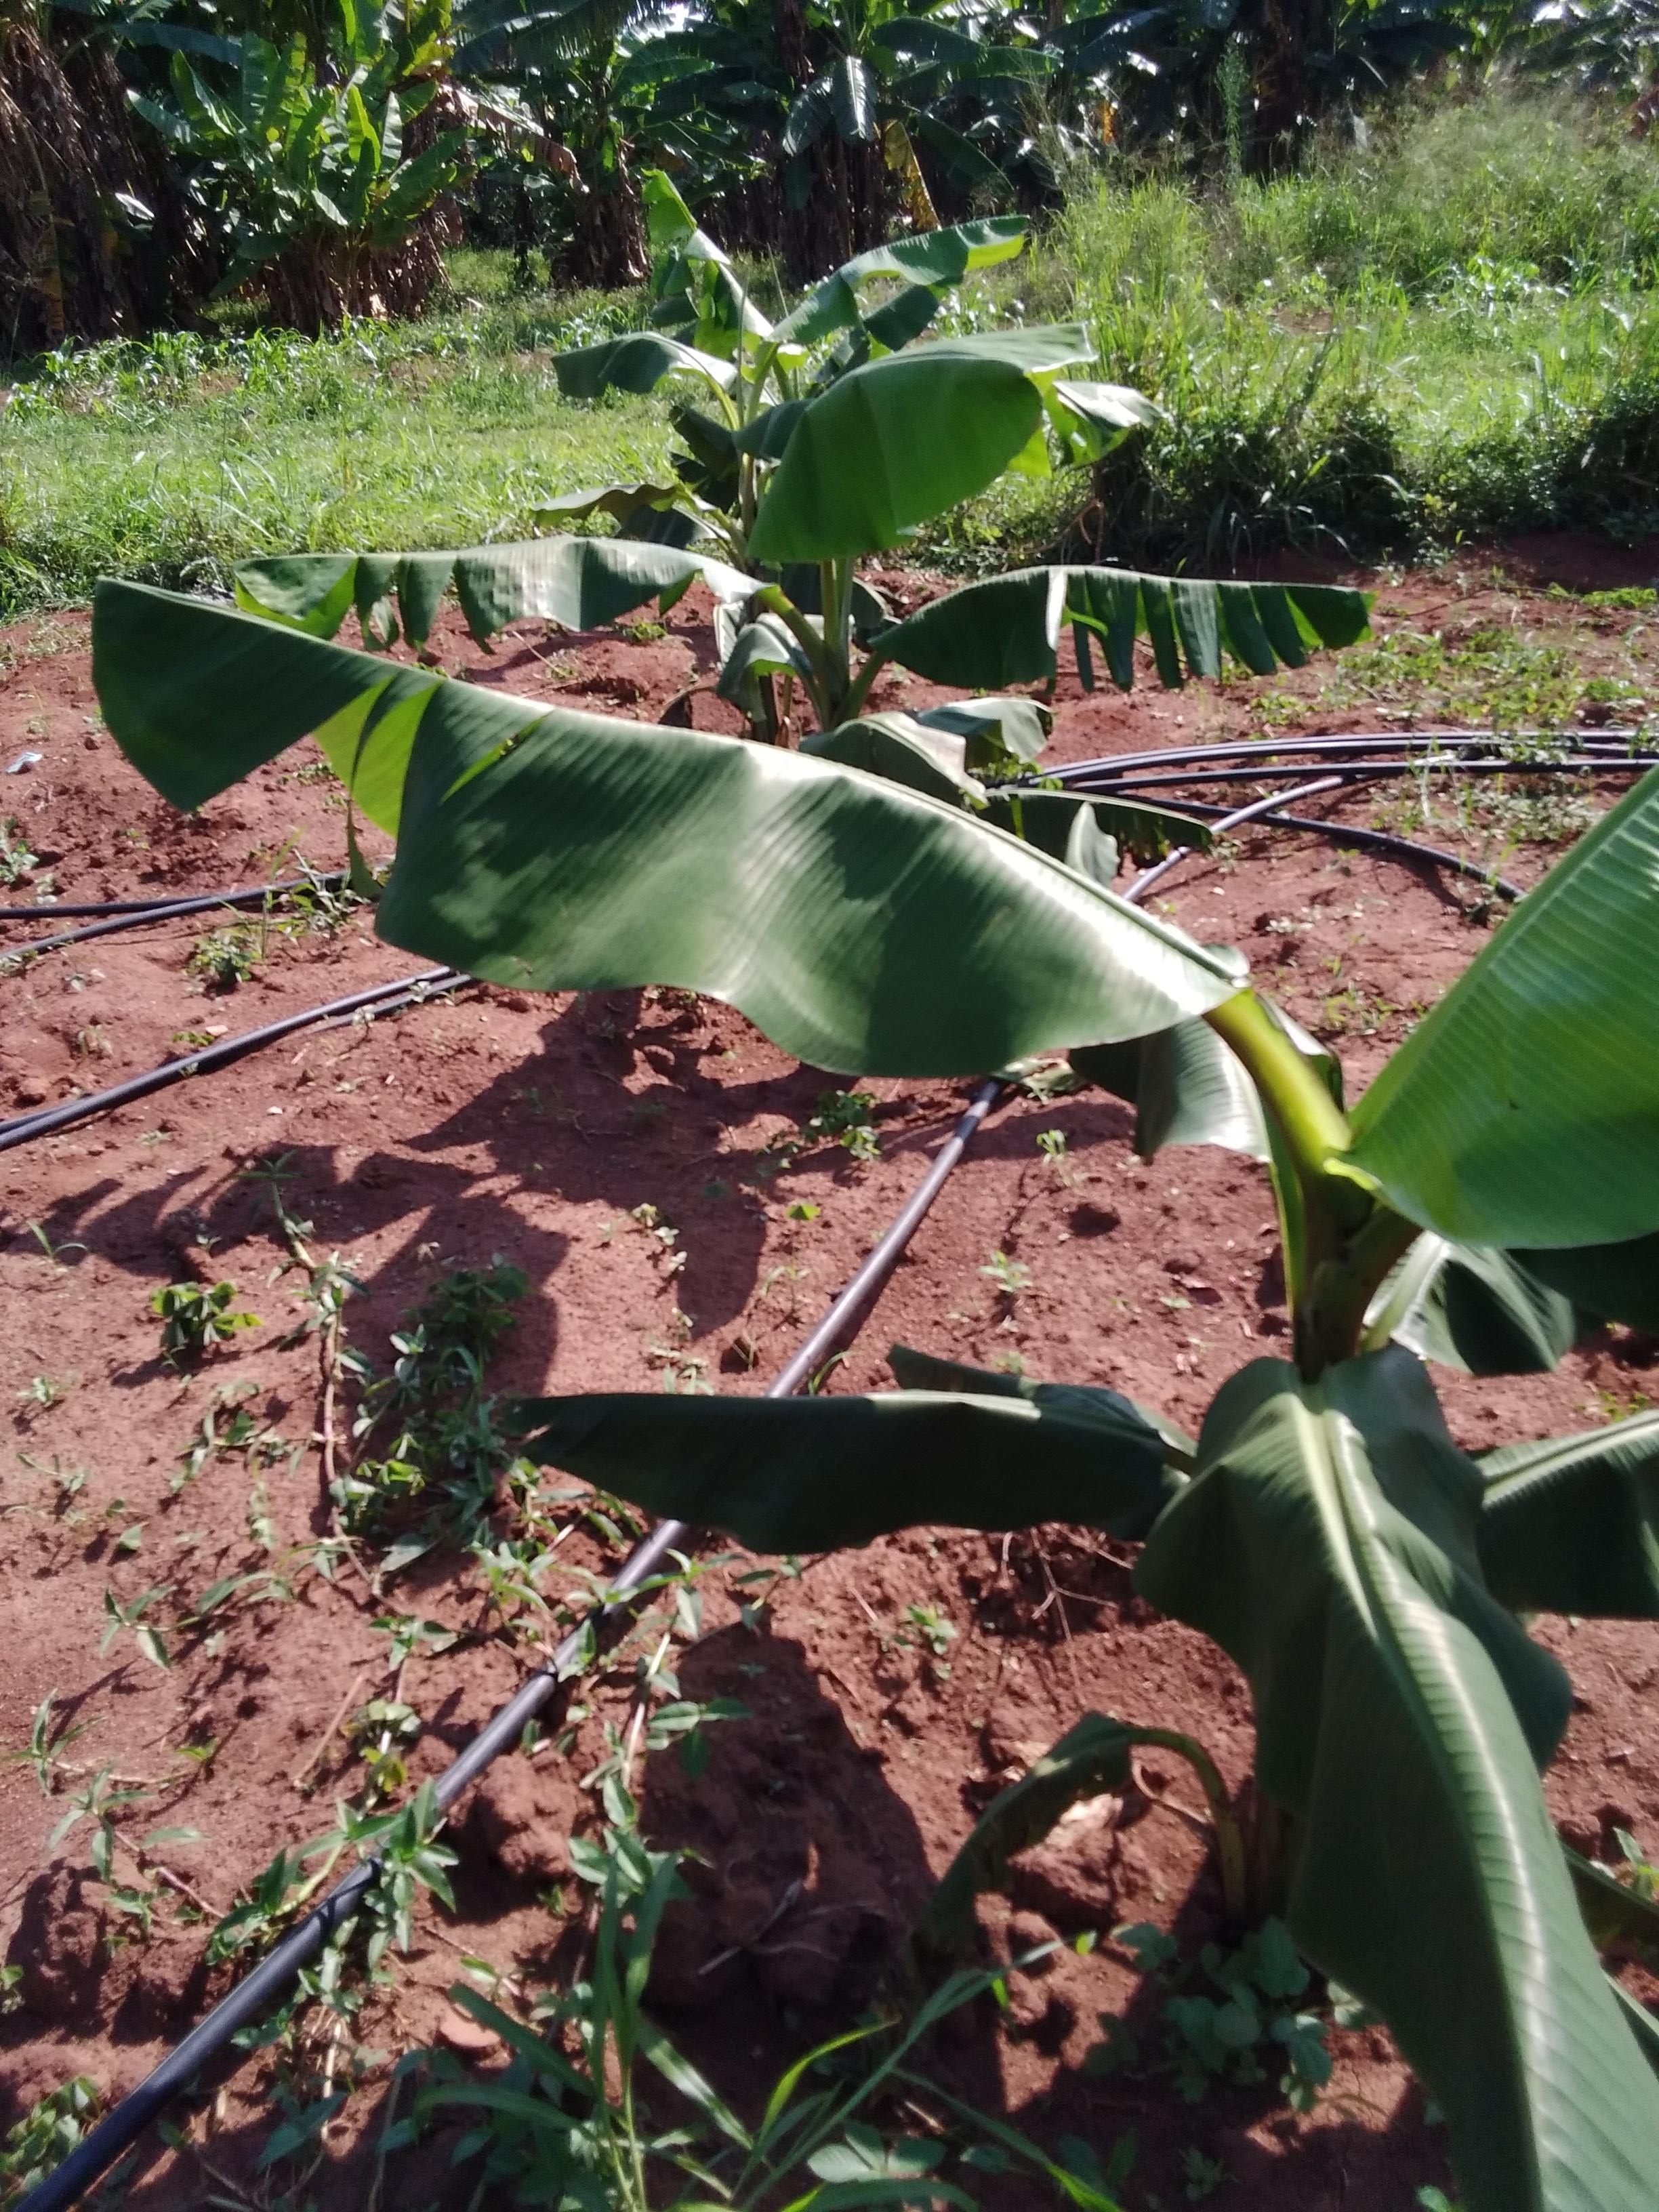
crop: banana
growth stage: vegetative
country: Uganda
